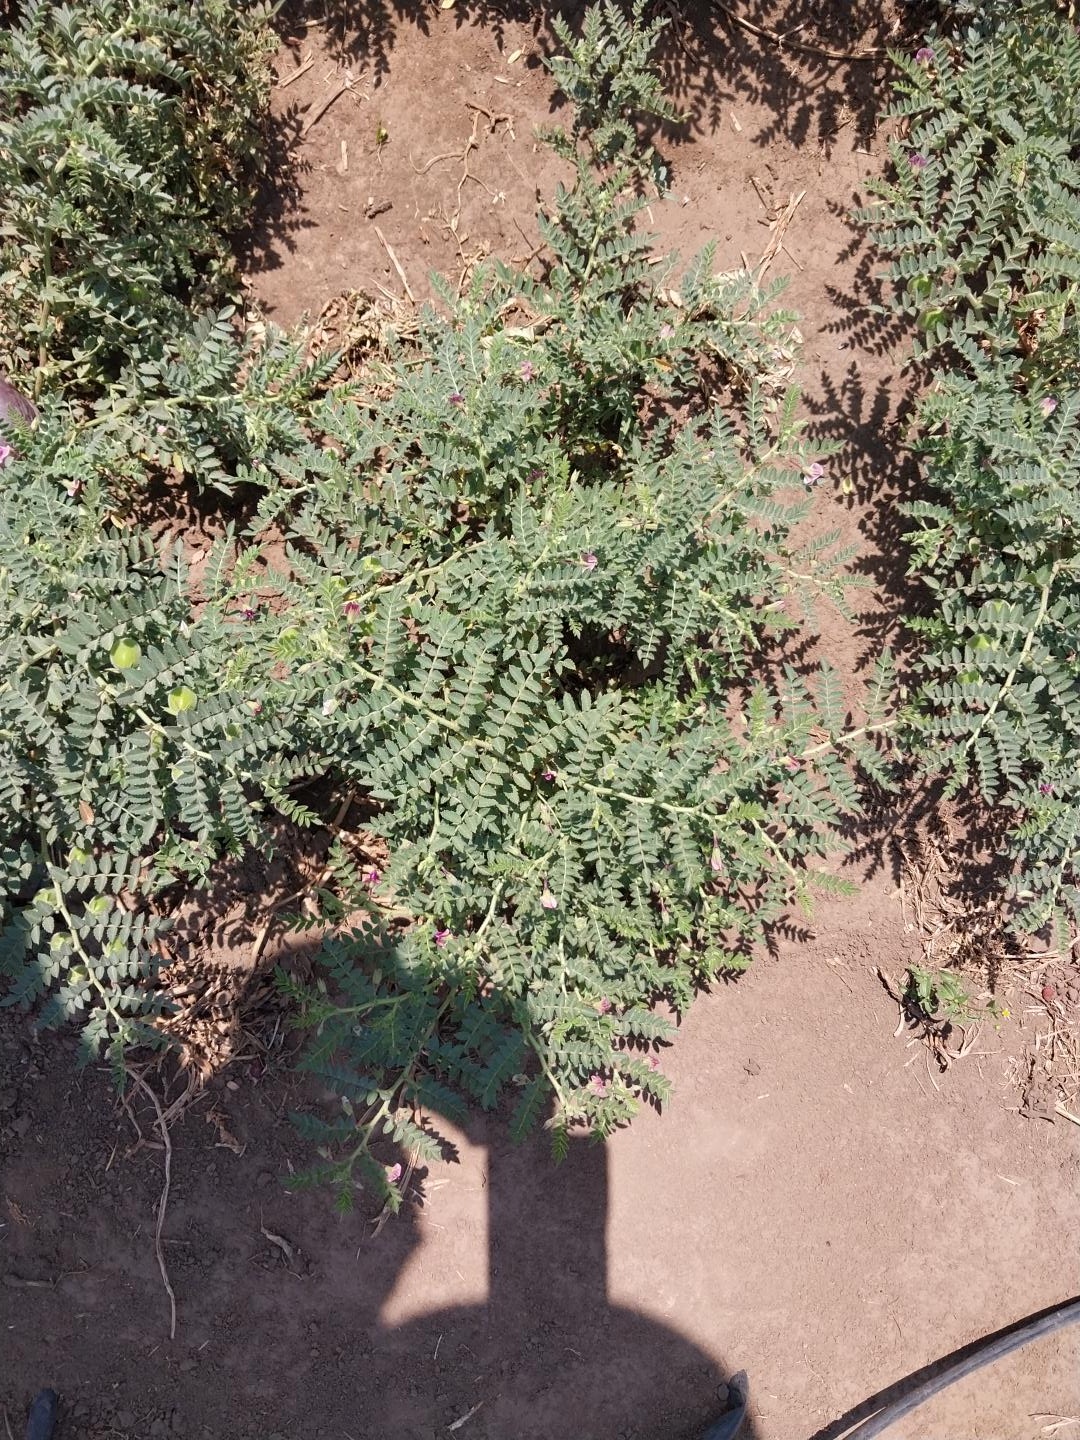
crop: chickpea
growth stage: development pod
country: Tanzania
